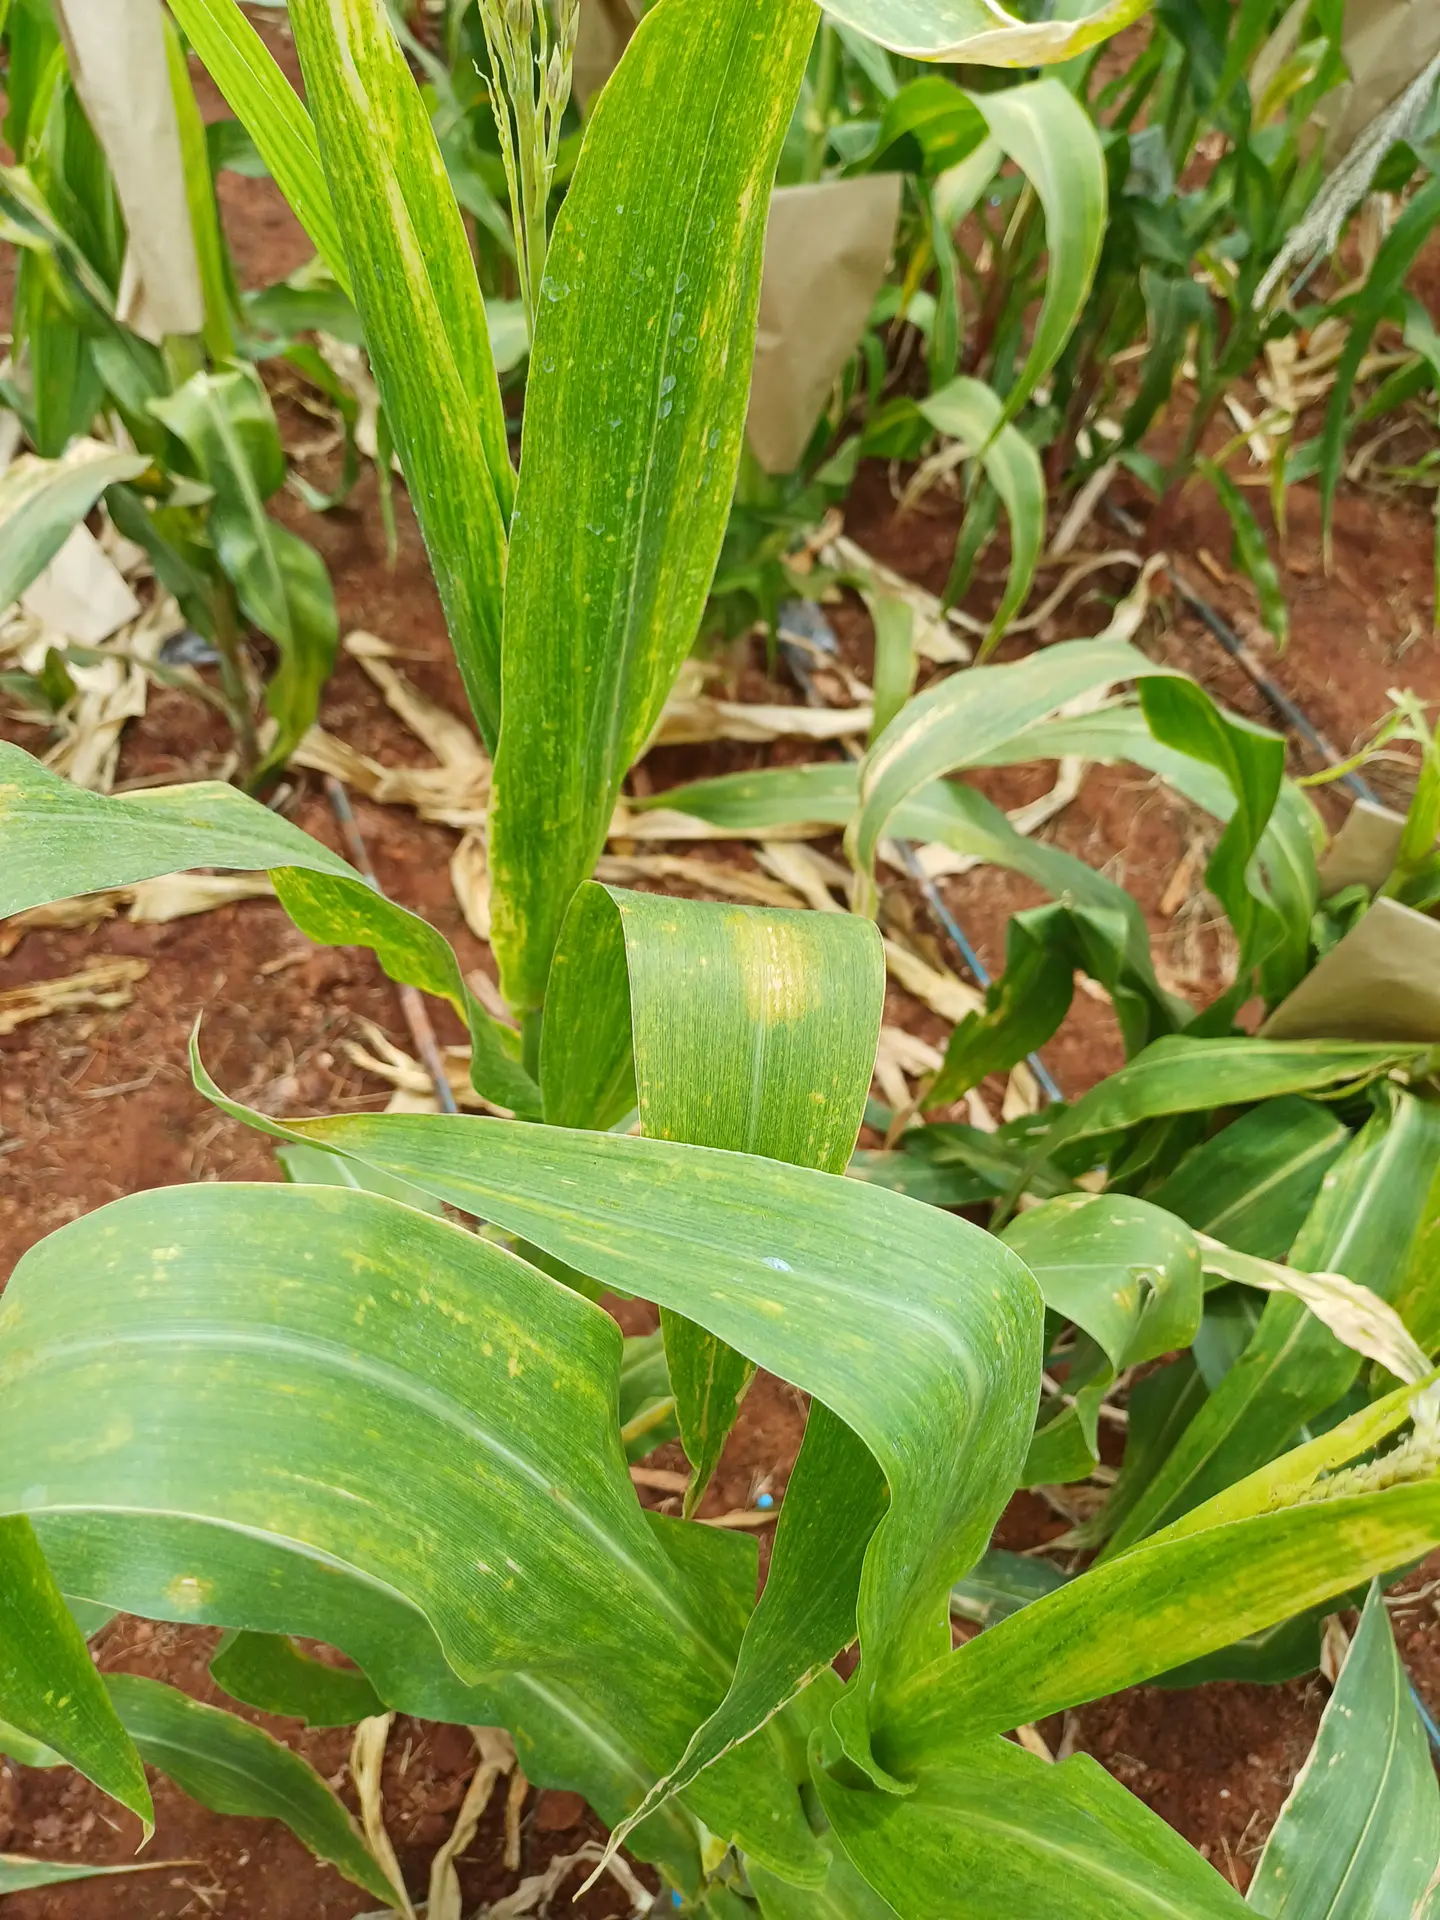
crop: maize
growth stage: flowering
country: Kenya
